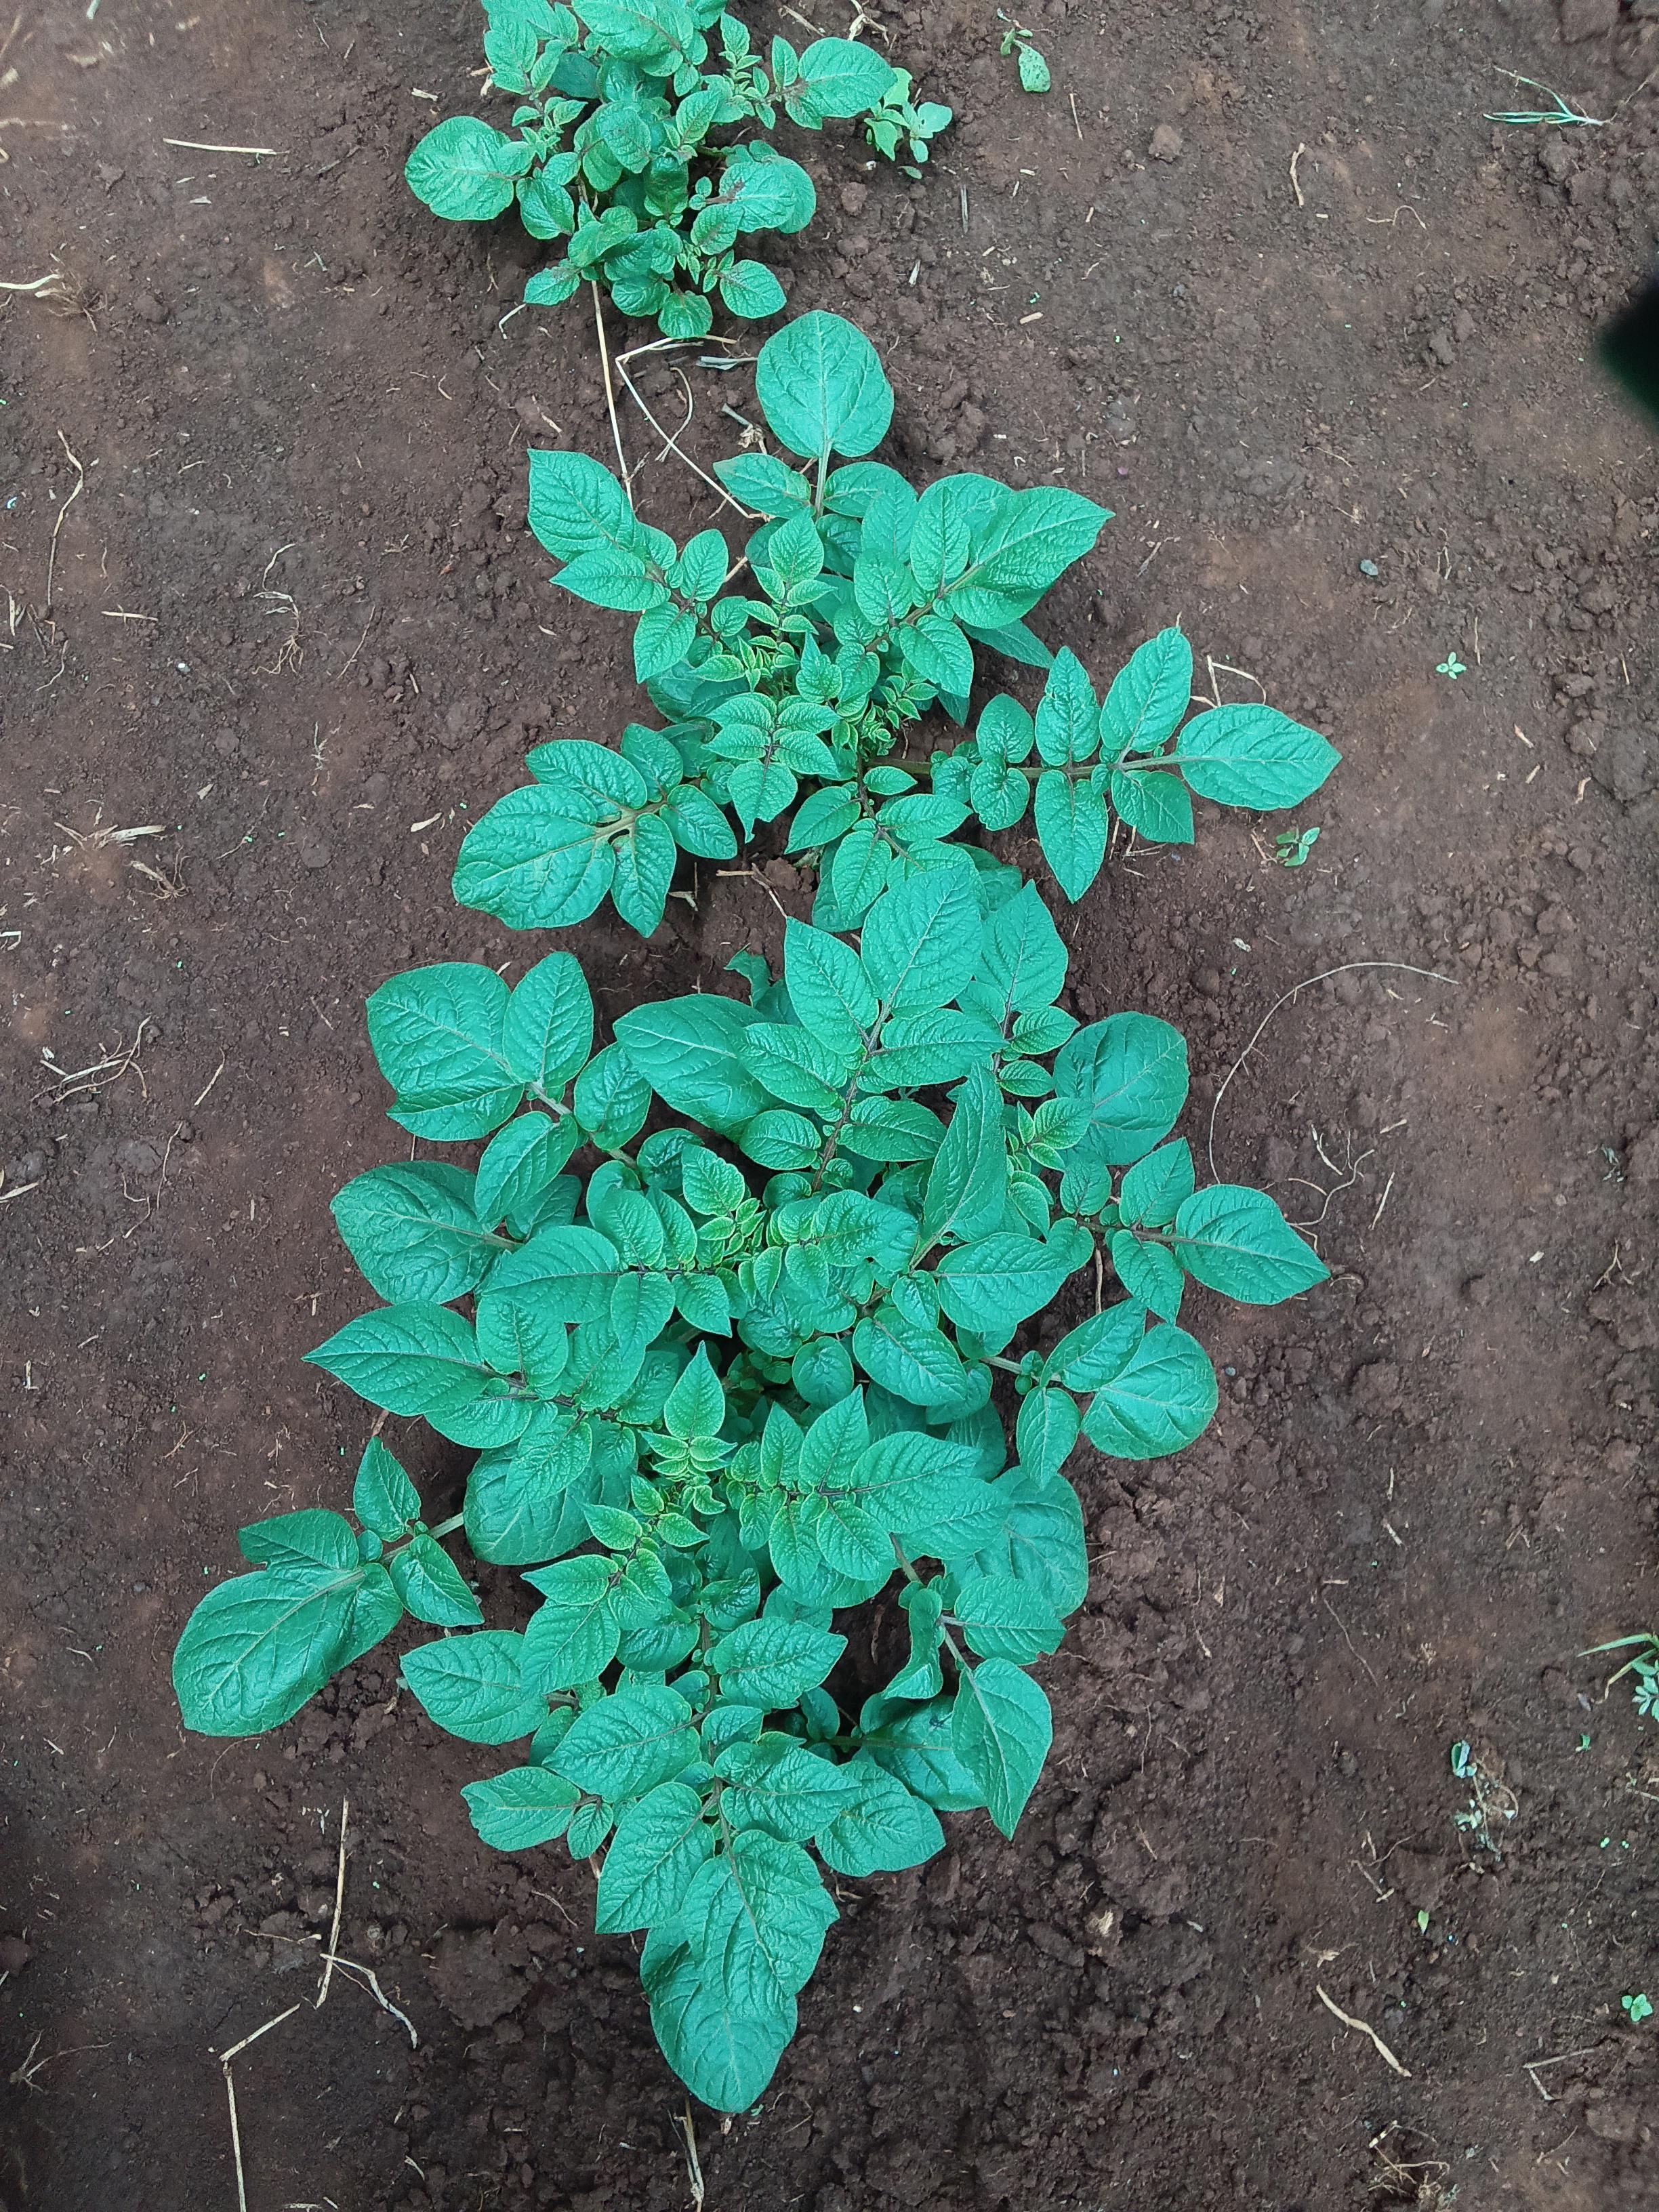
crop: potato
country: Kenya
